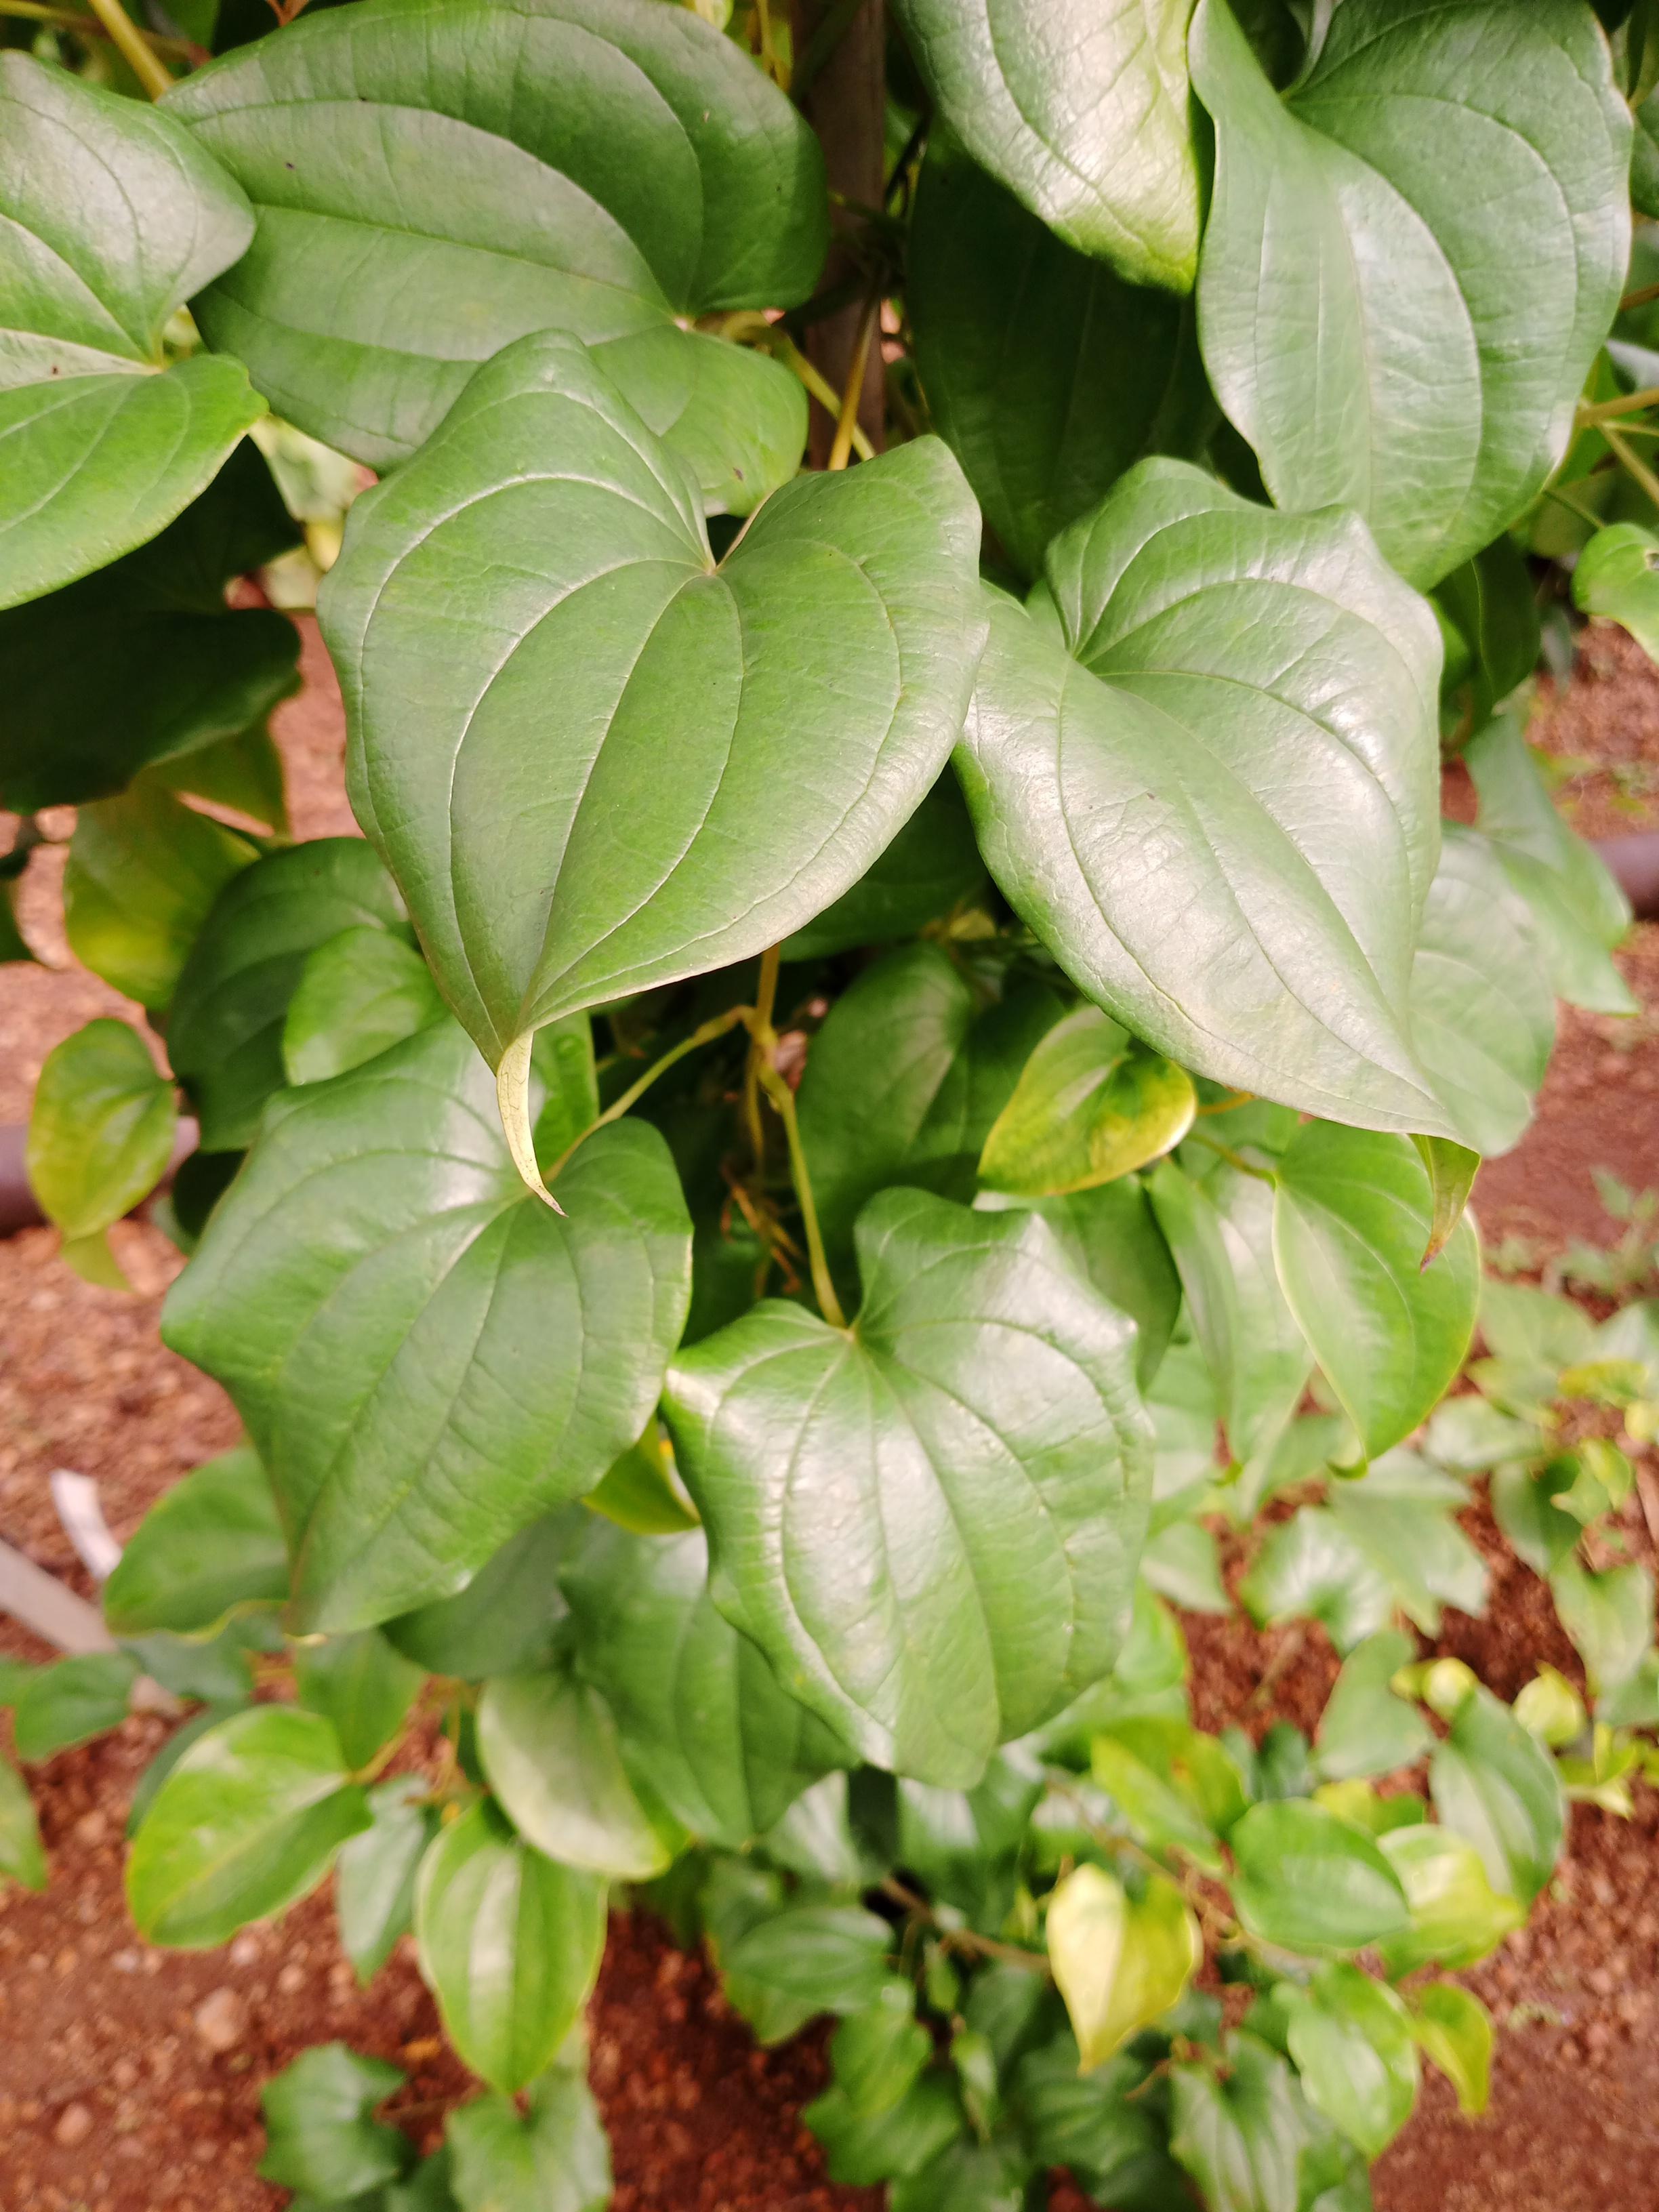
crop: yam
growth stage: vegetative
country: Nigeria
